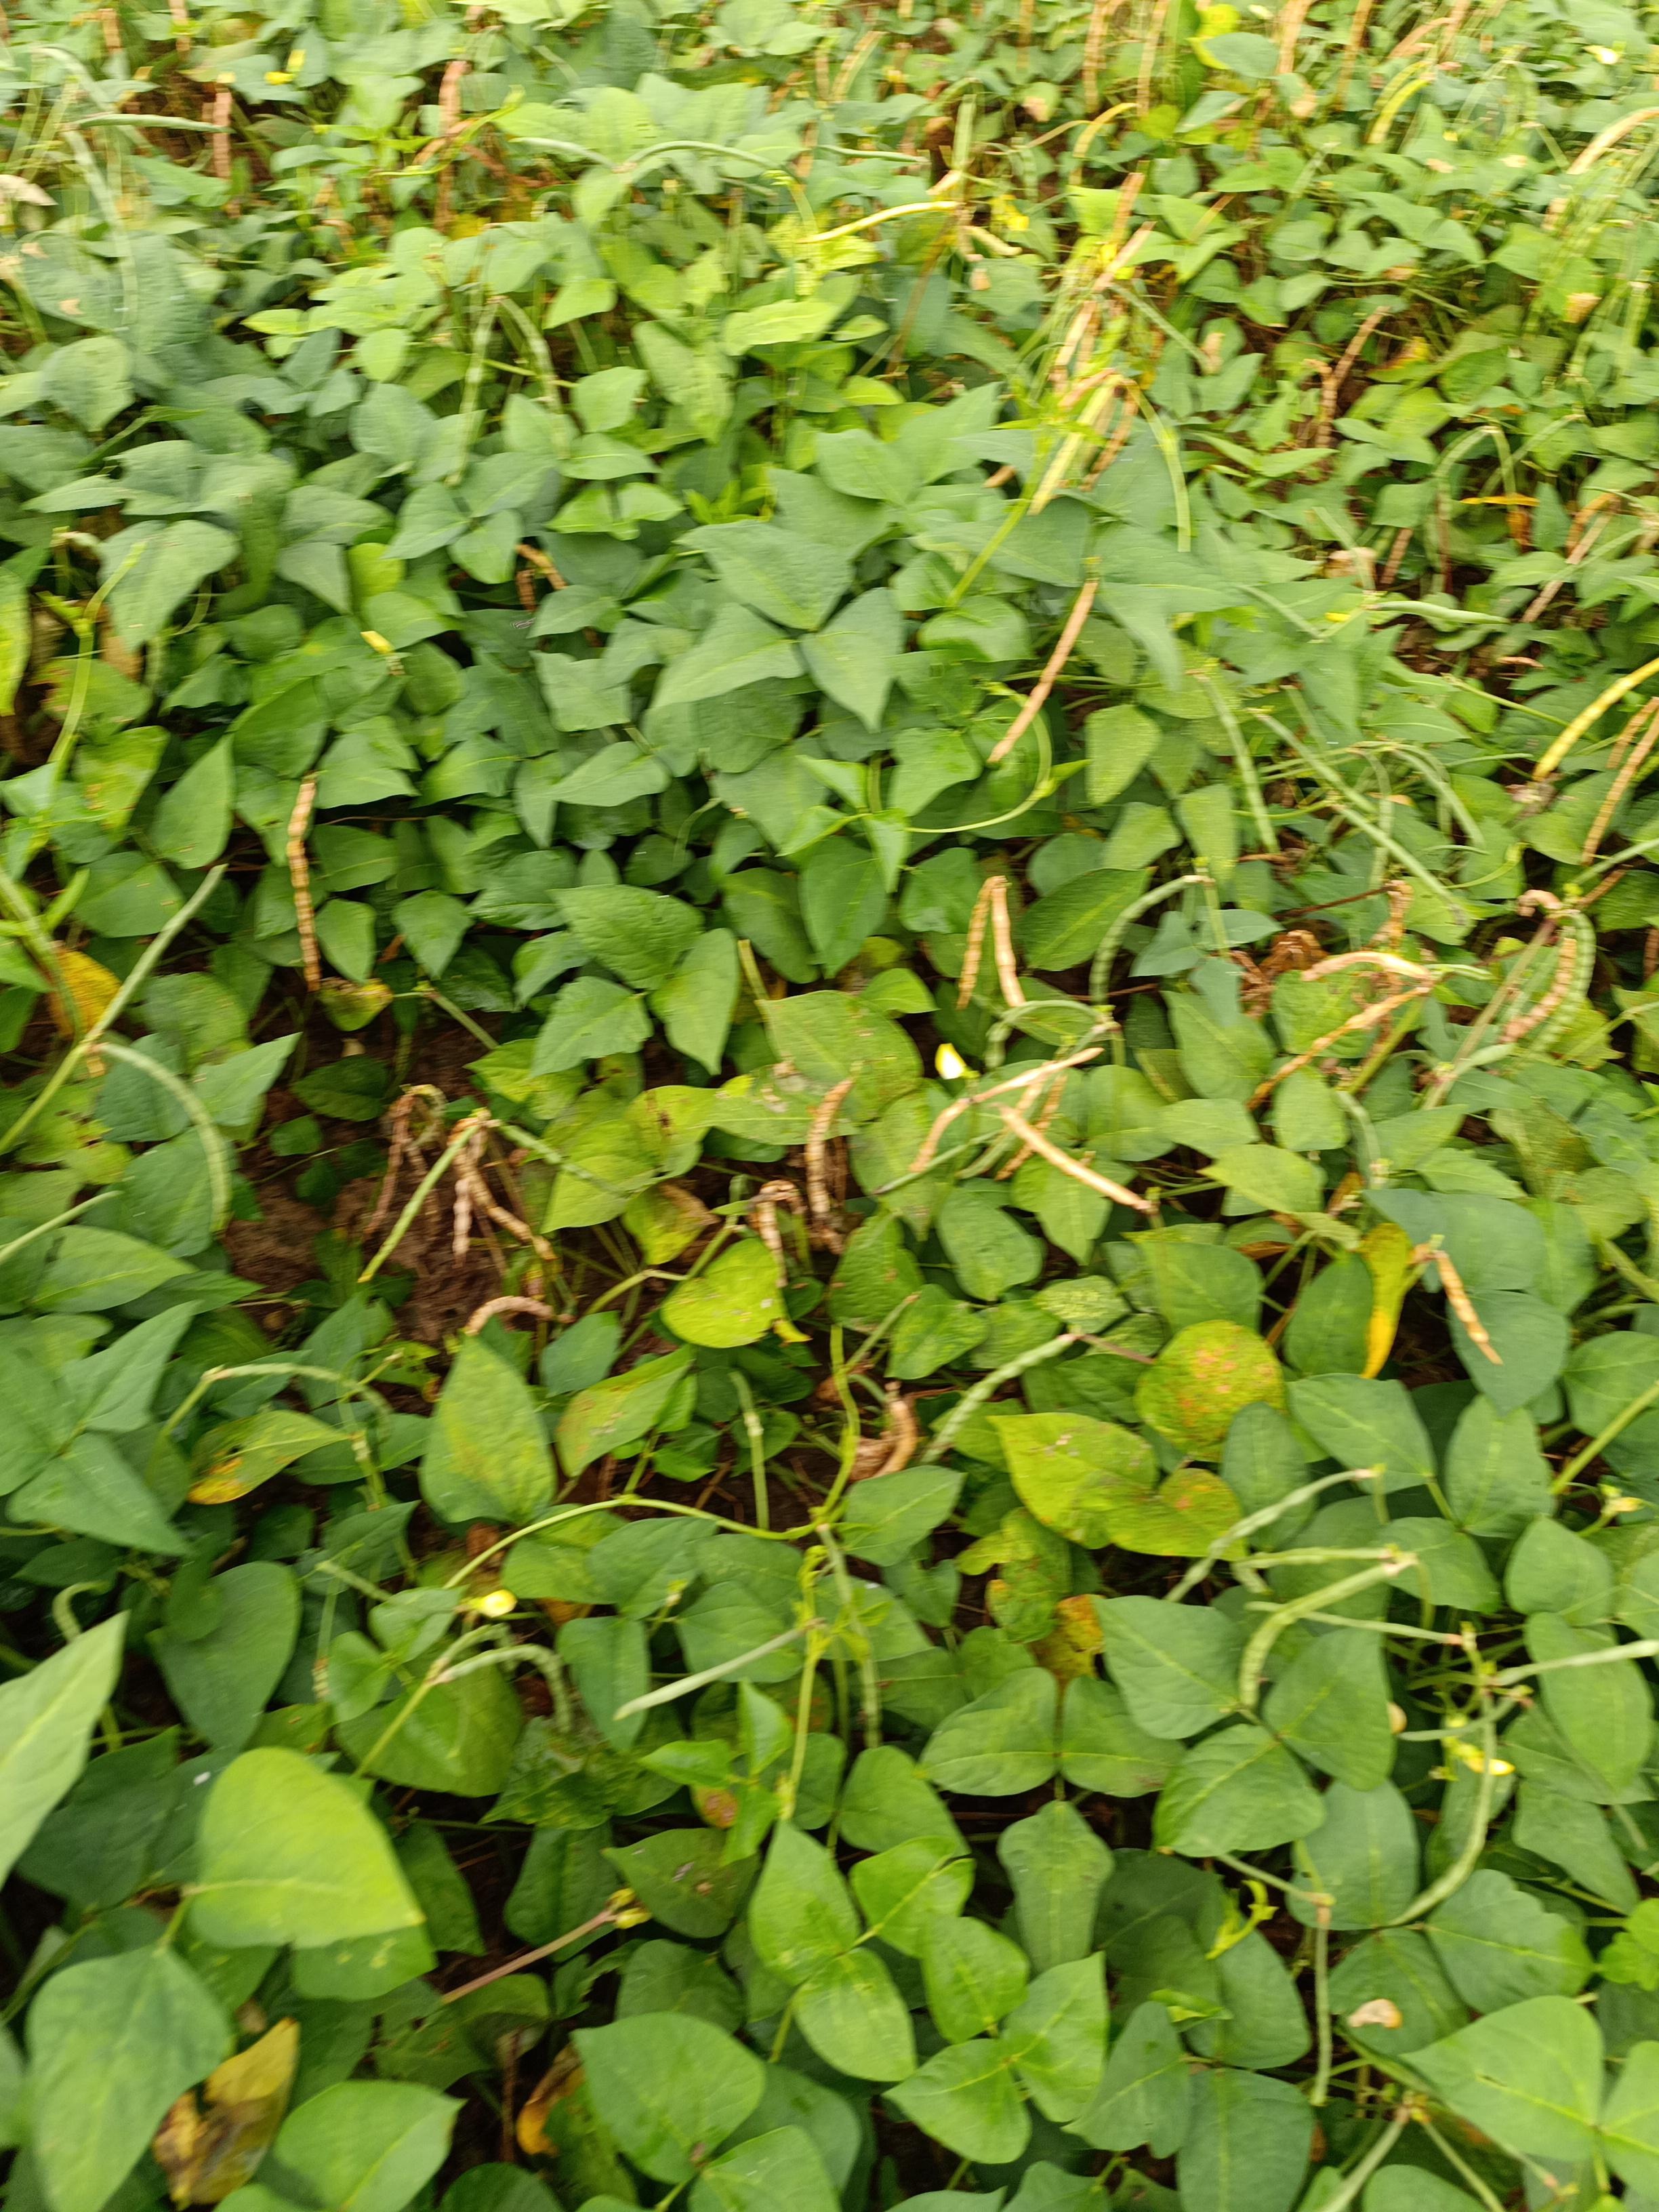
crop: cowpea
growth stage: maturity
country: Nigeria
